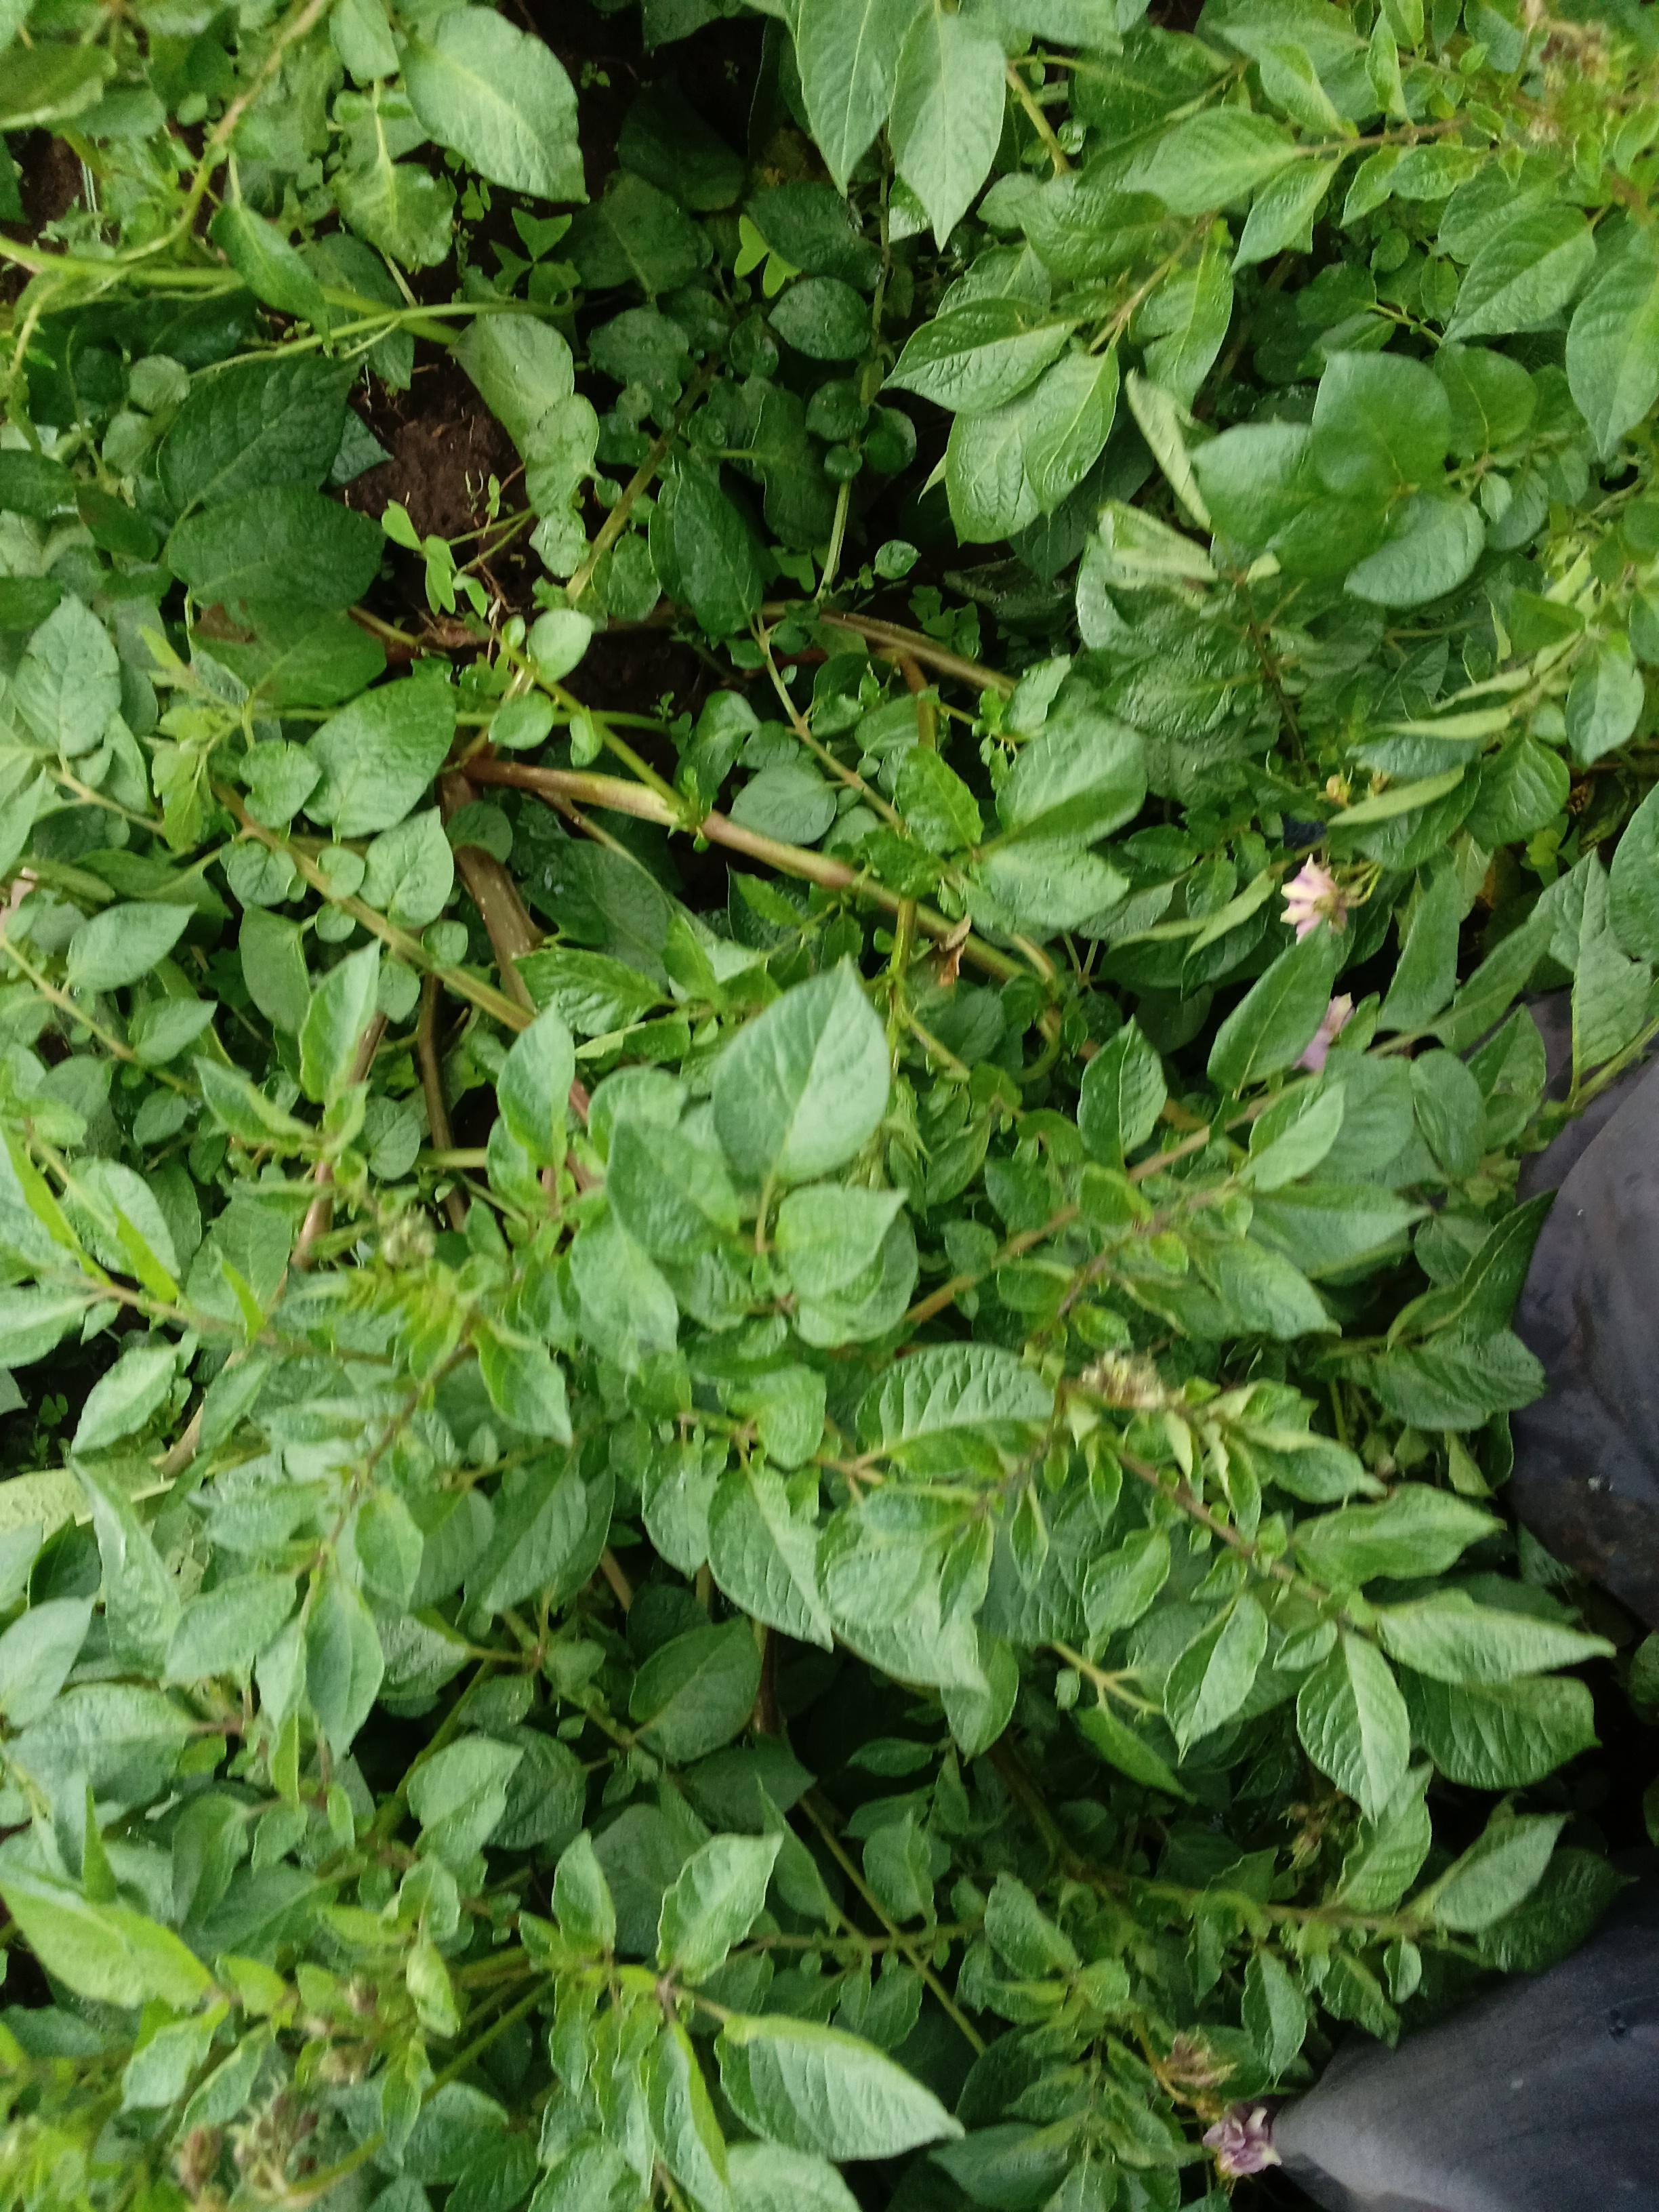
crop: potato
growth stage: flowering
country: Kenya
